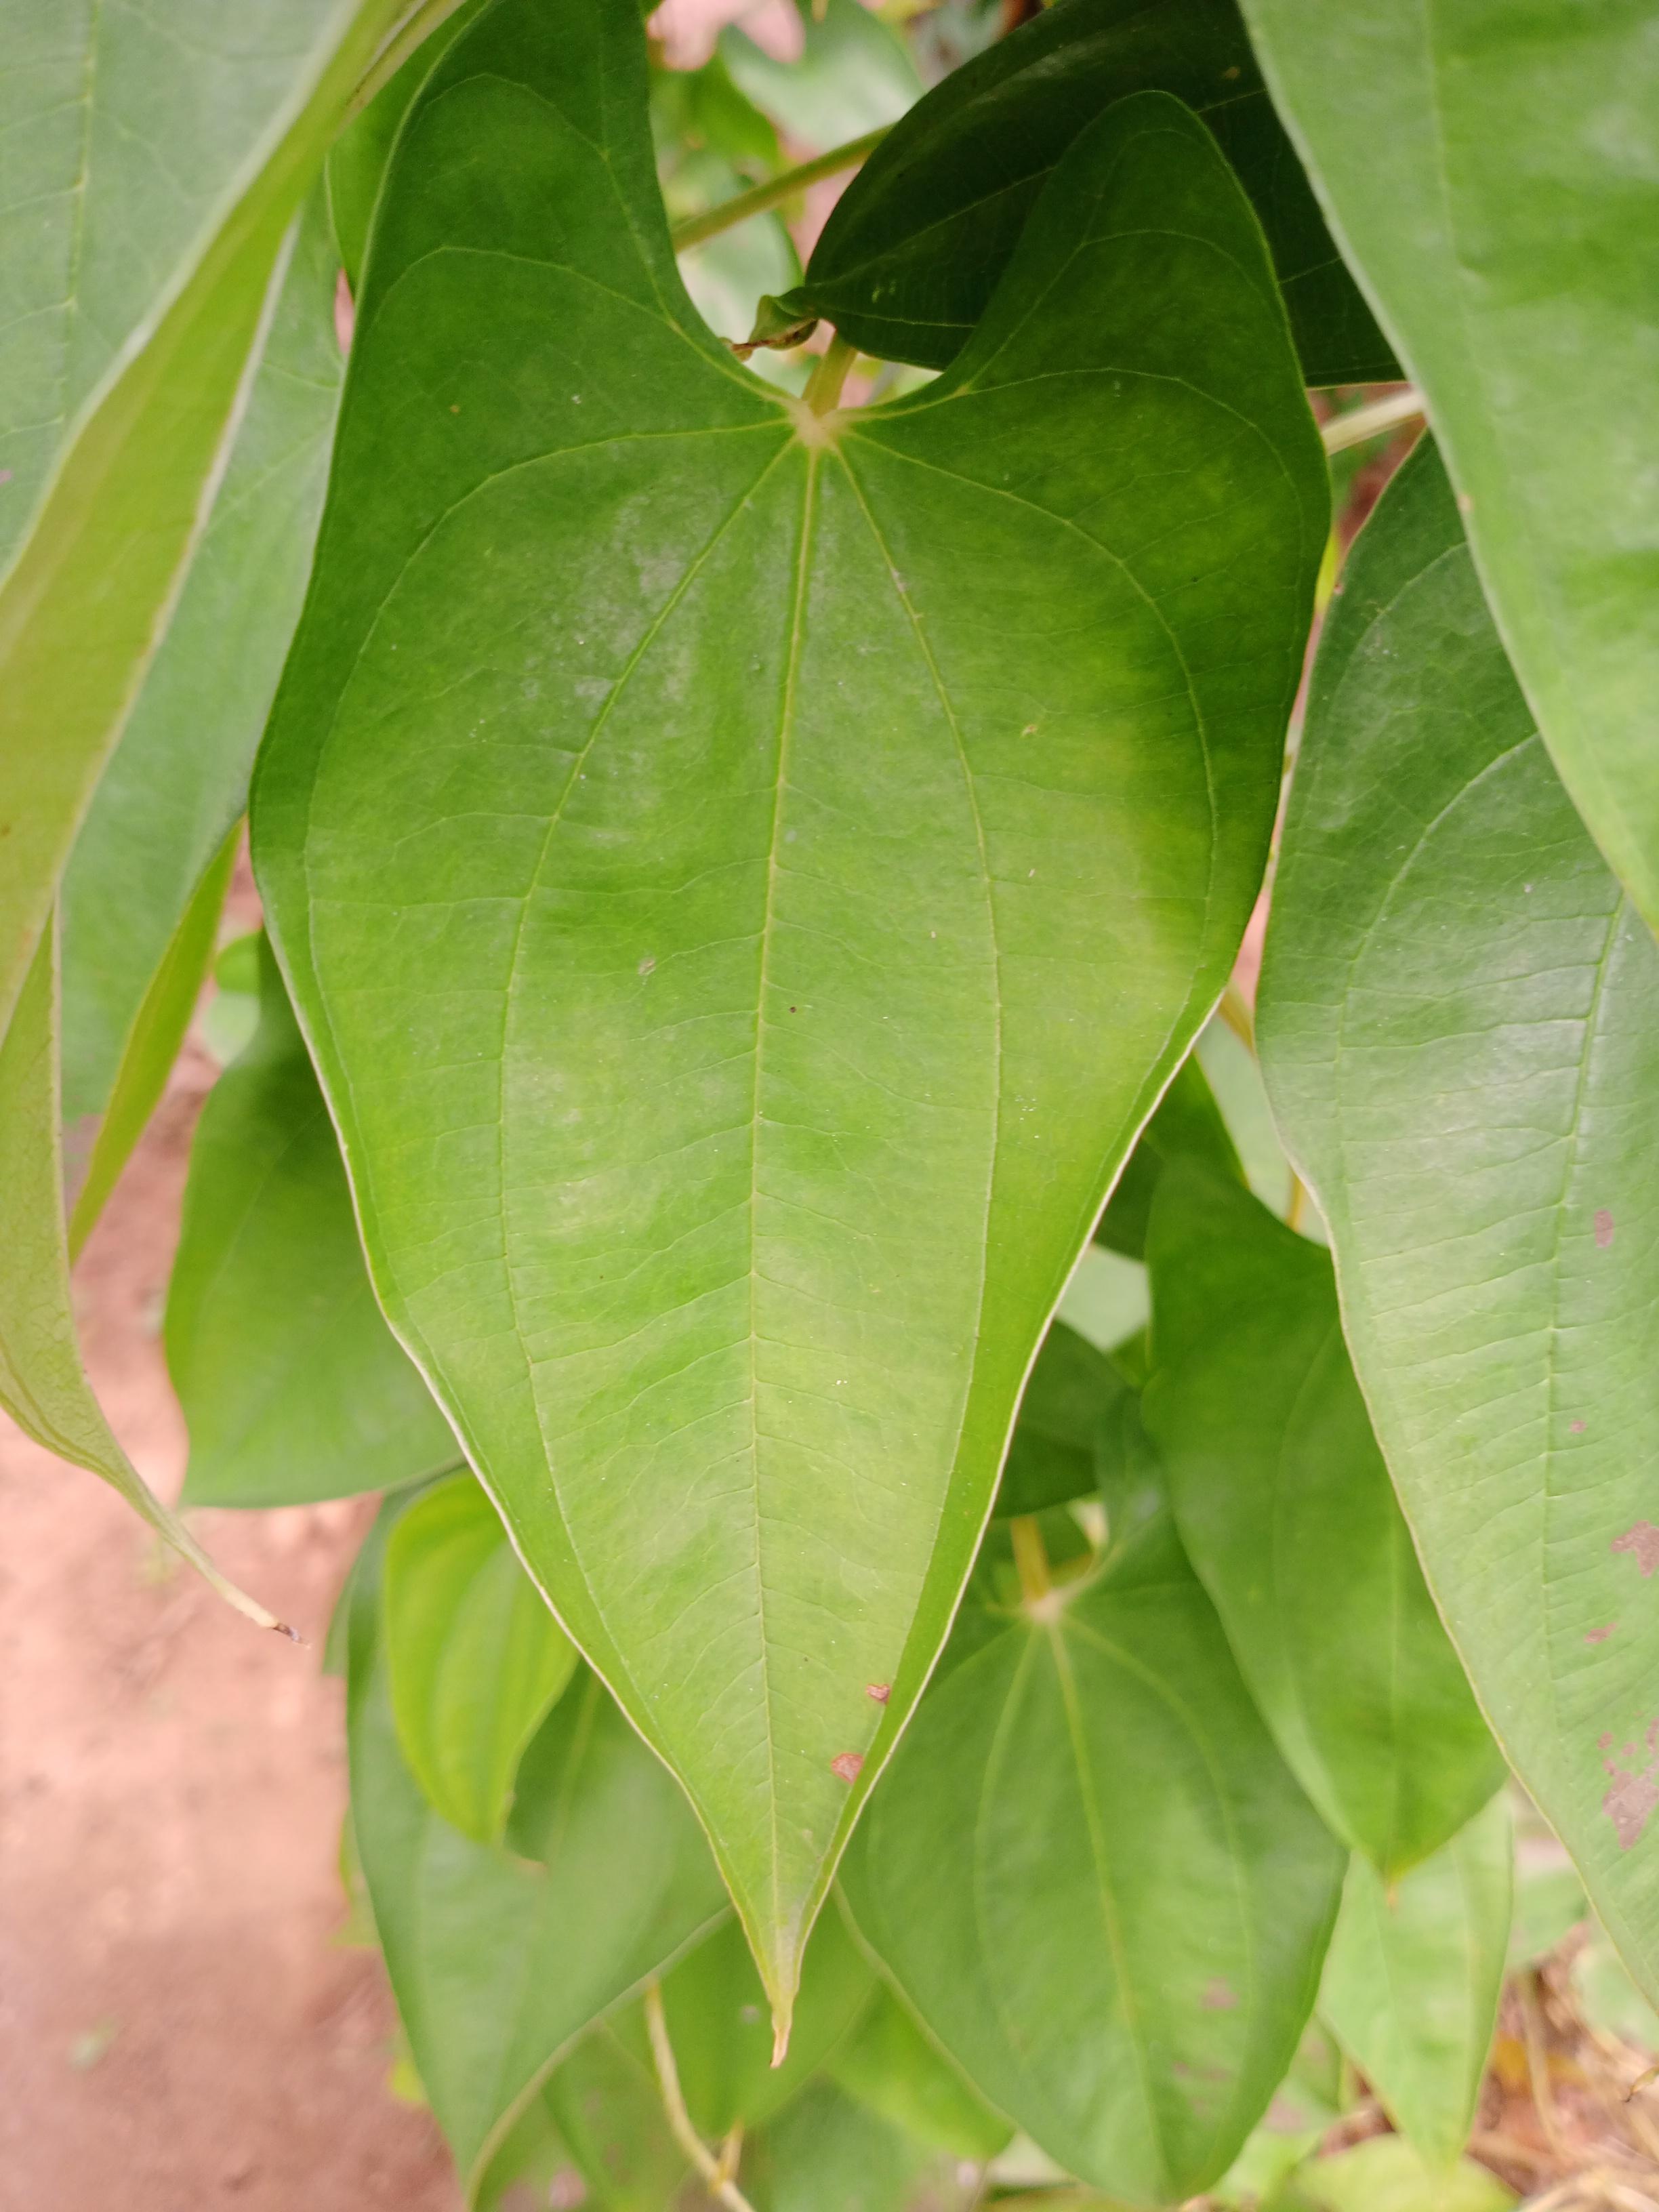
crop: yam
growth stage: vegetative
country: Nigeria
